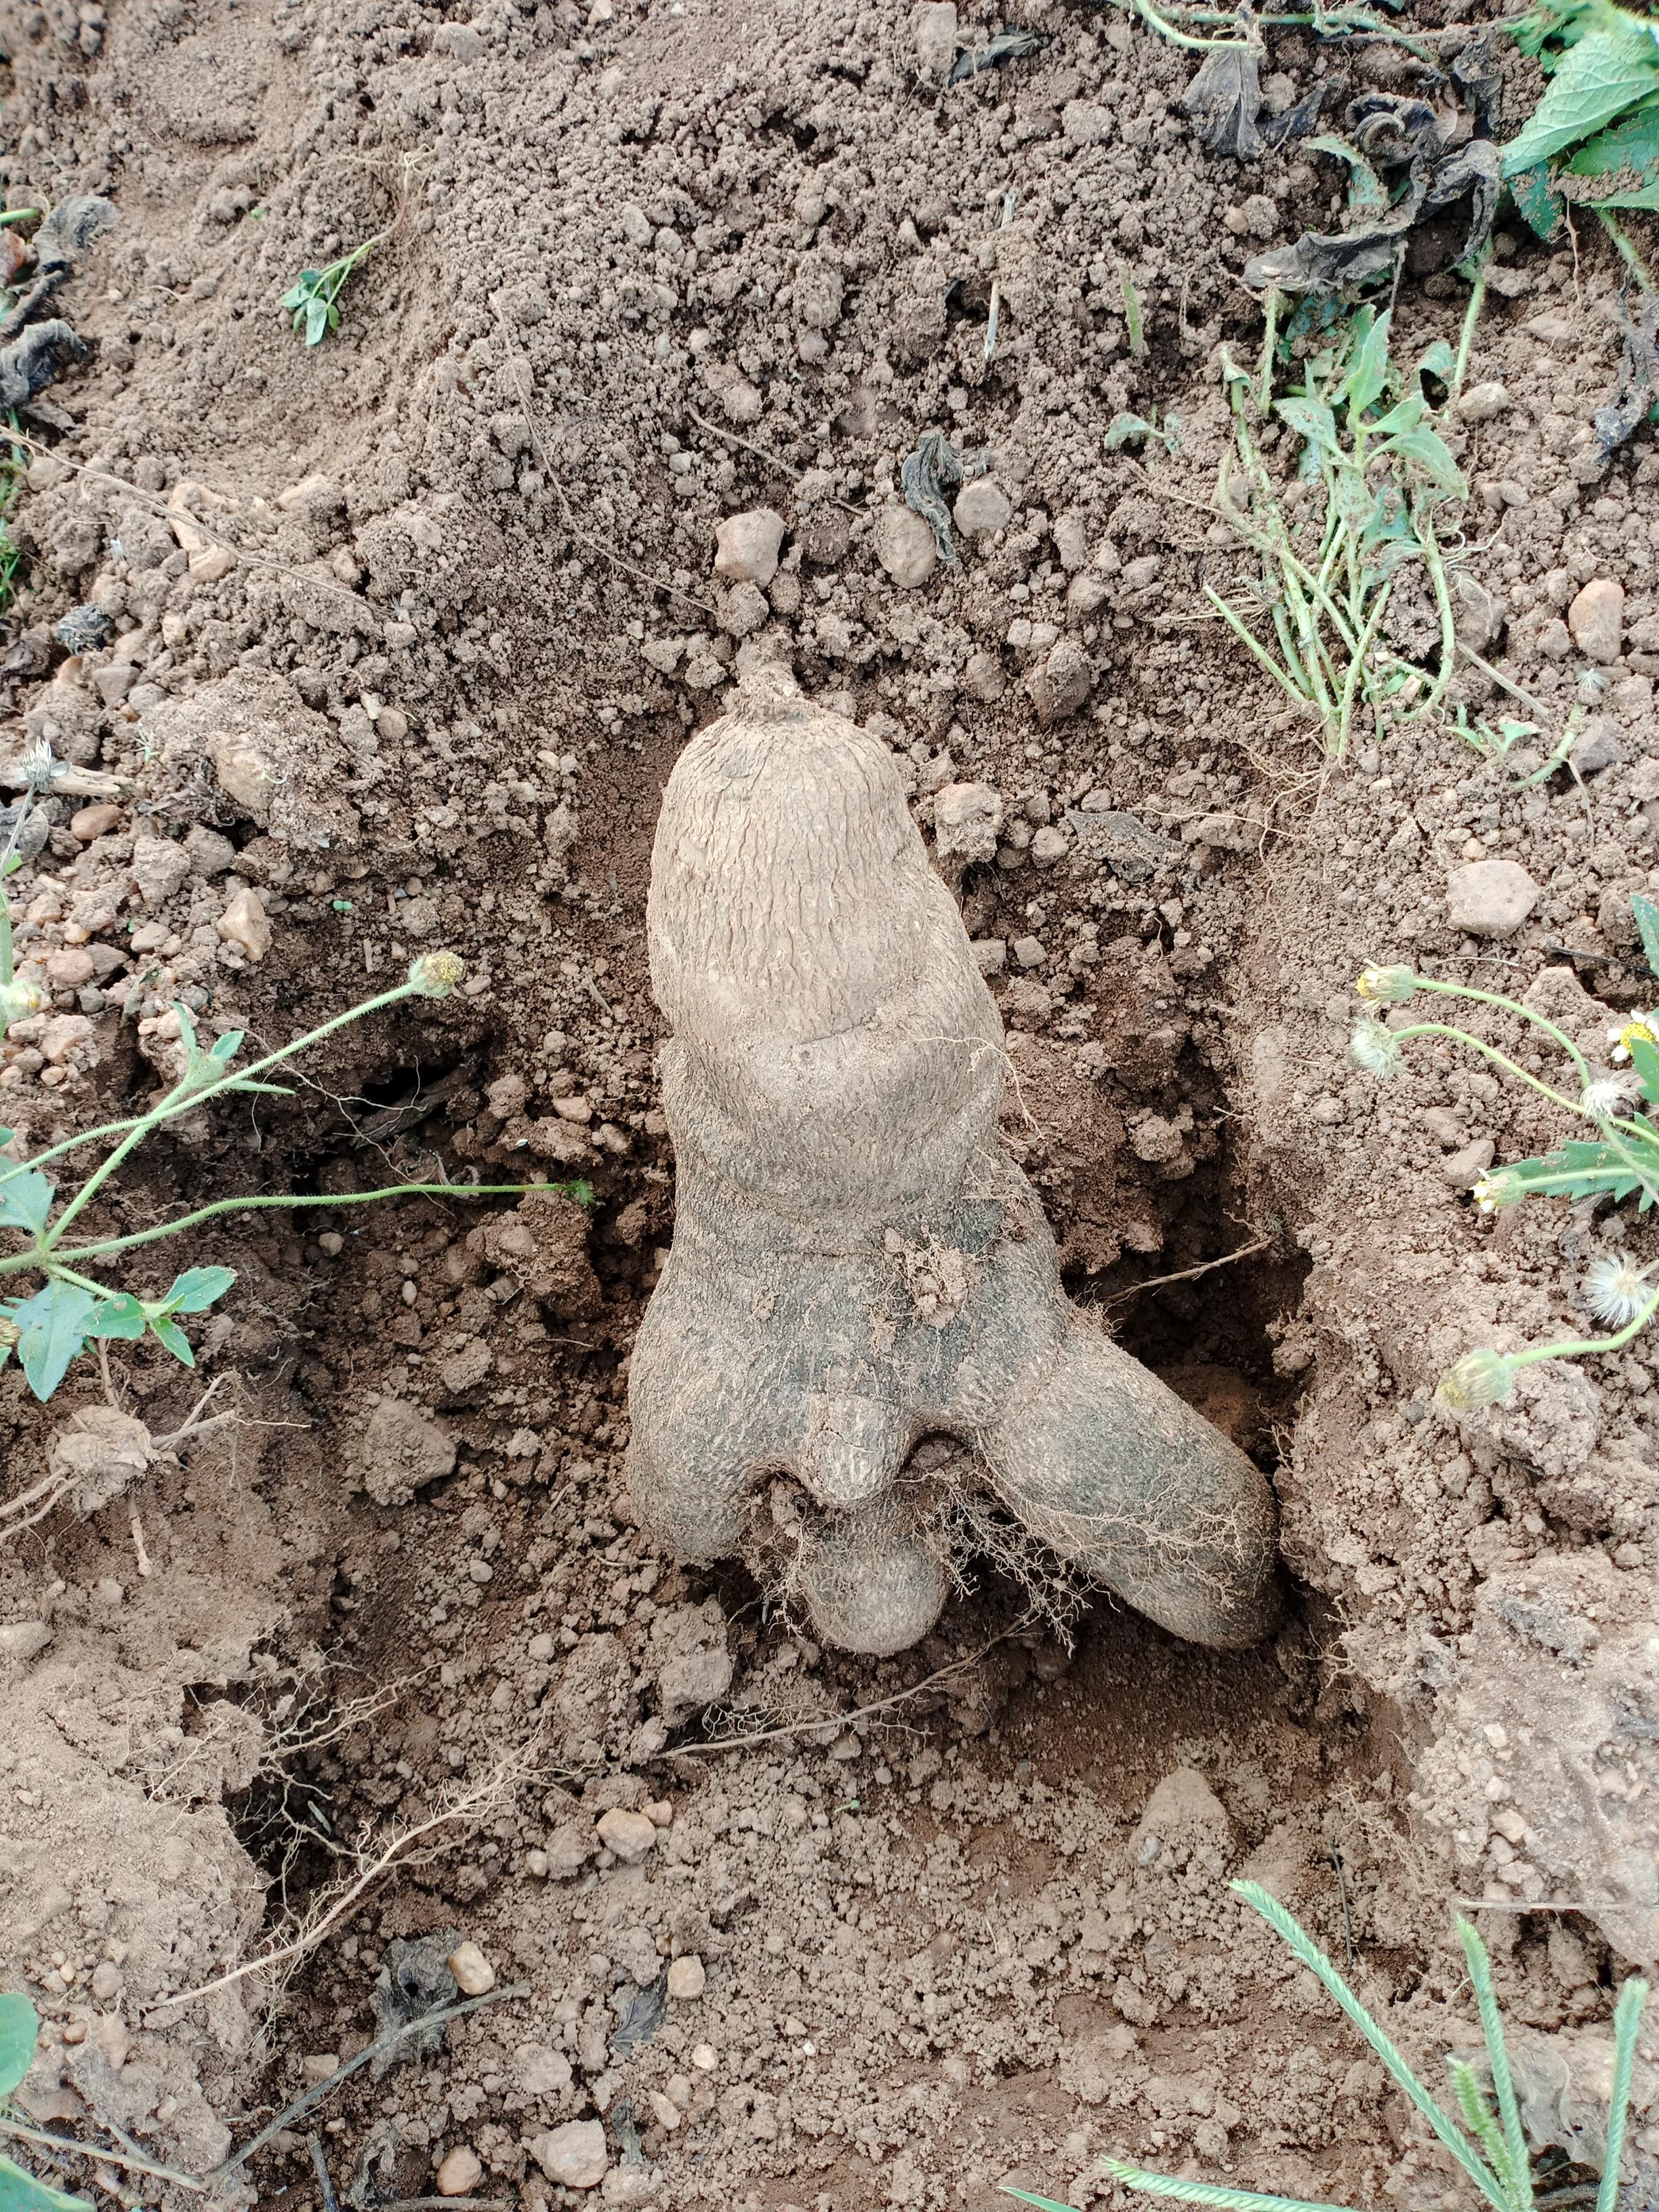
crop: yam
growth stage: harvest
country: Nigeria
